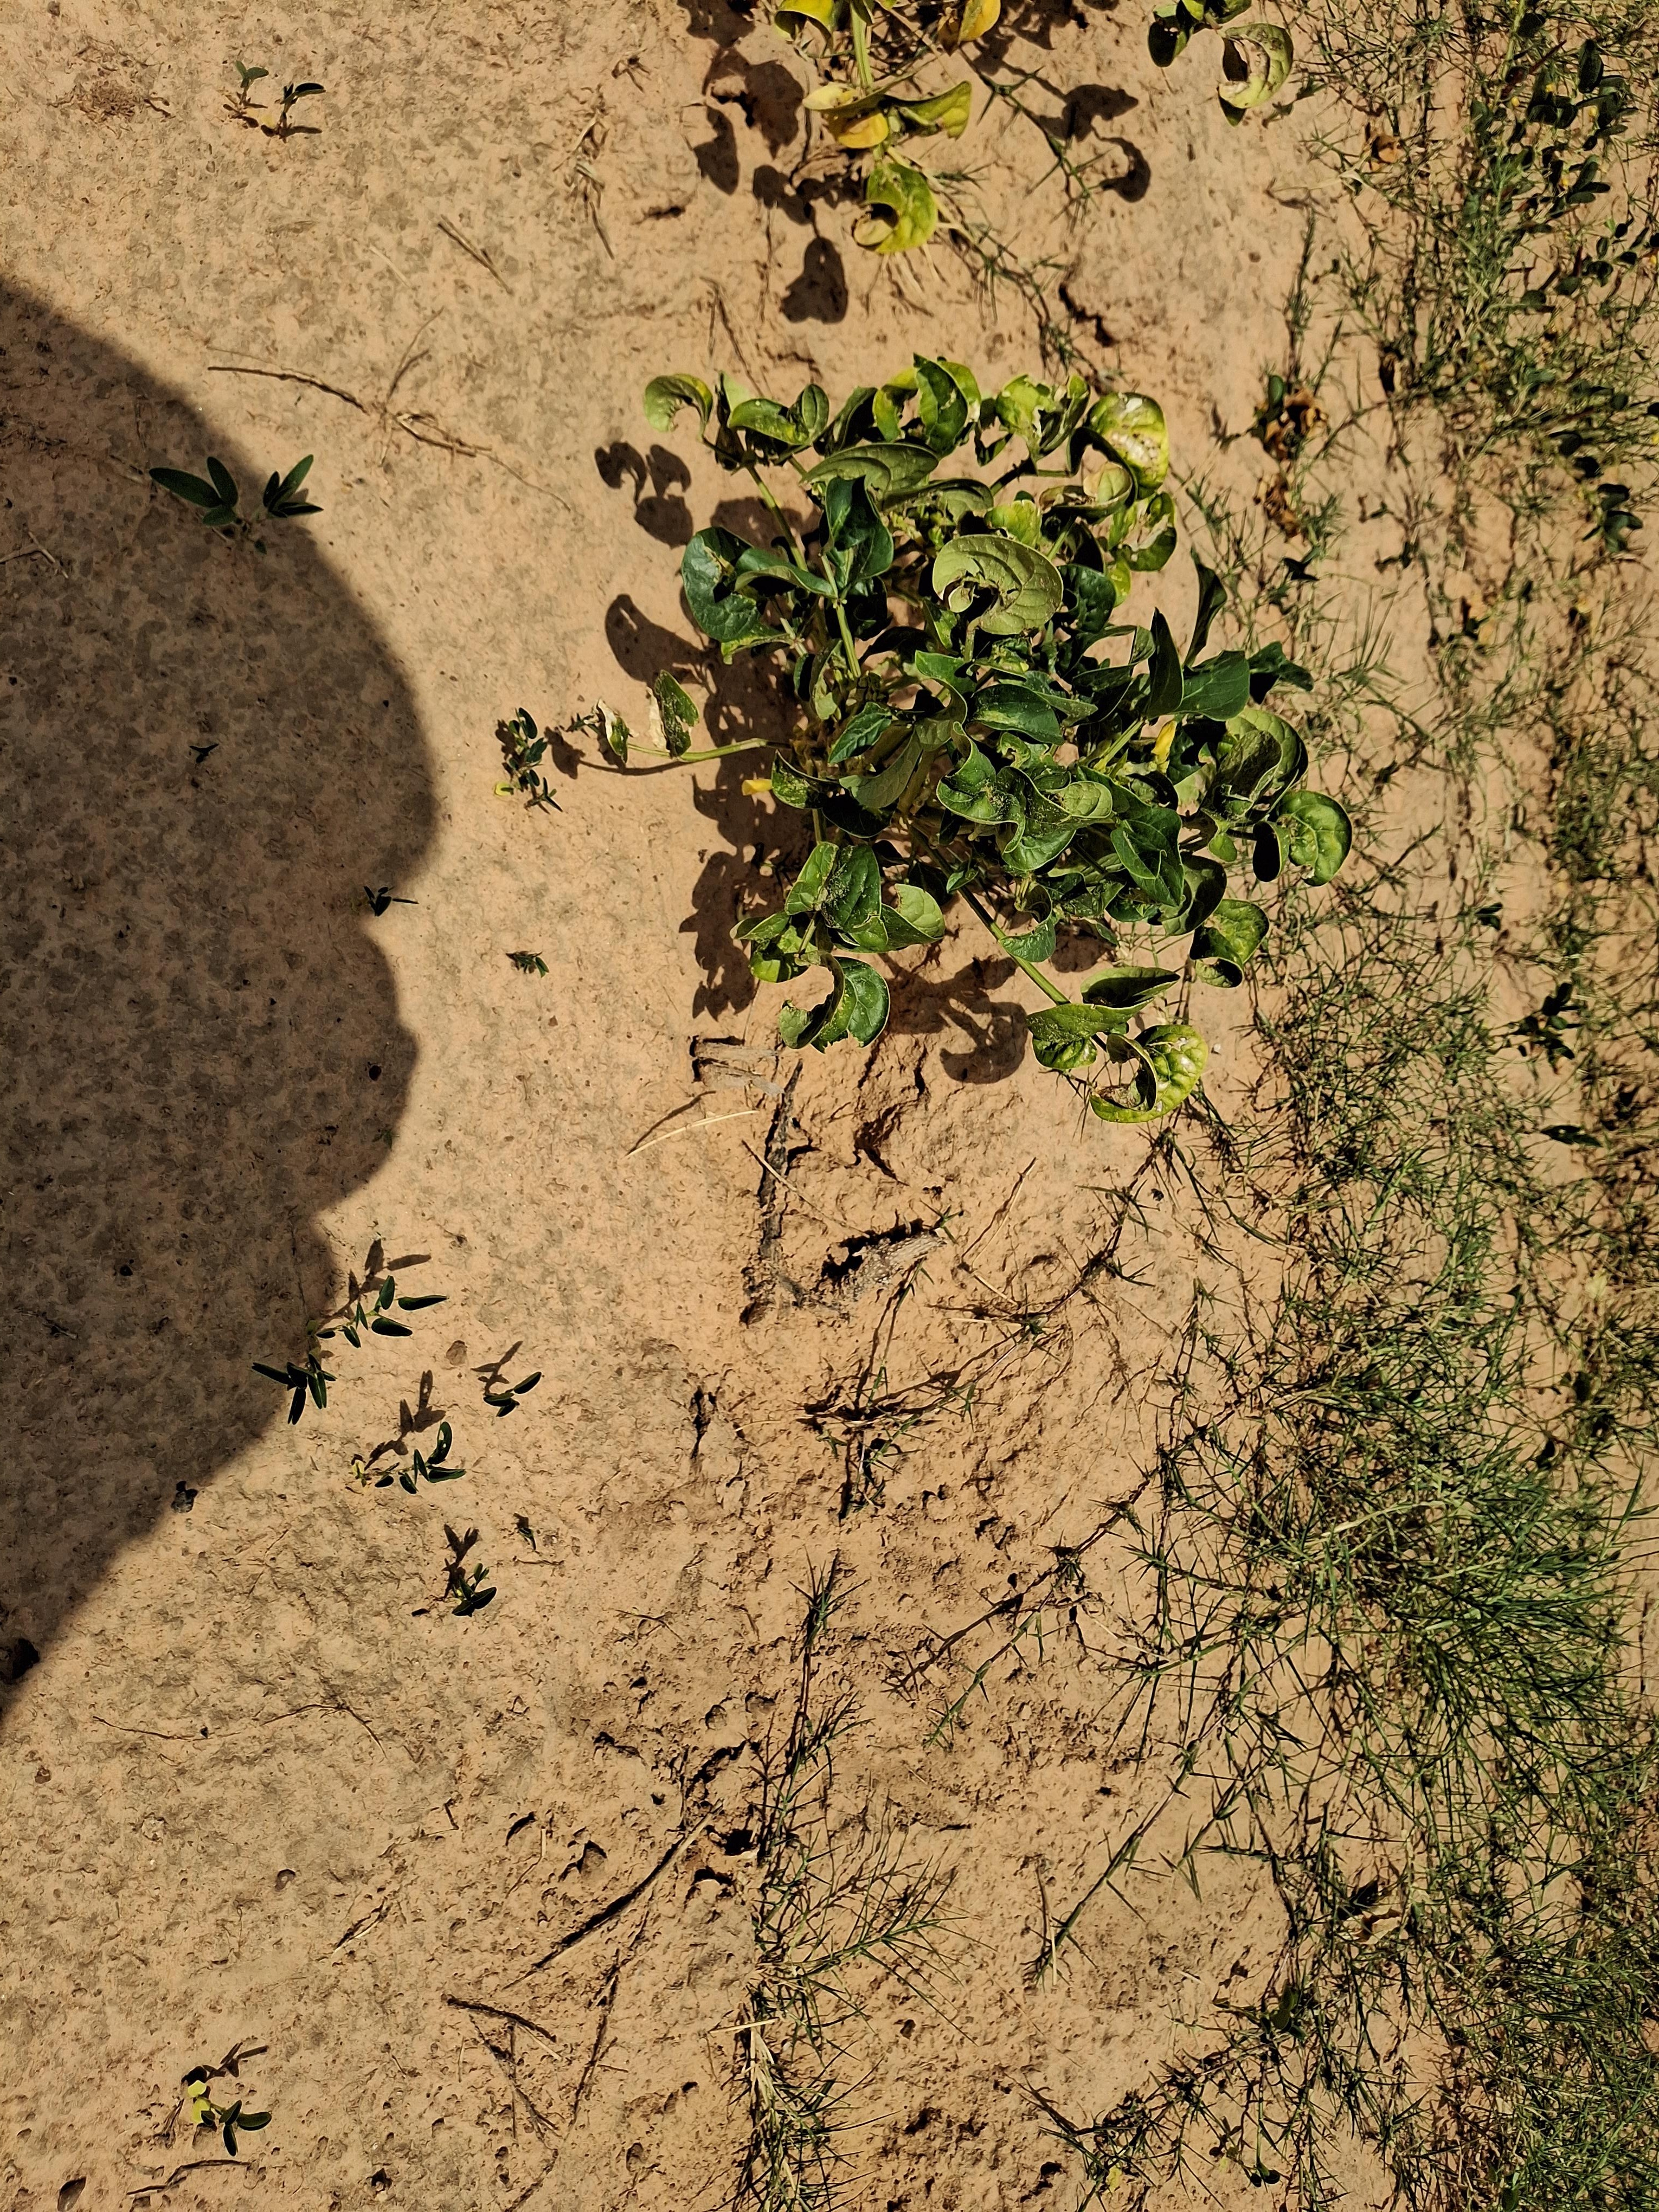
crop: cowpea
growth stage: harvest maturity
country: Nigeria
